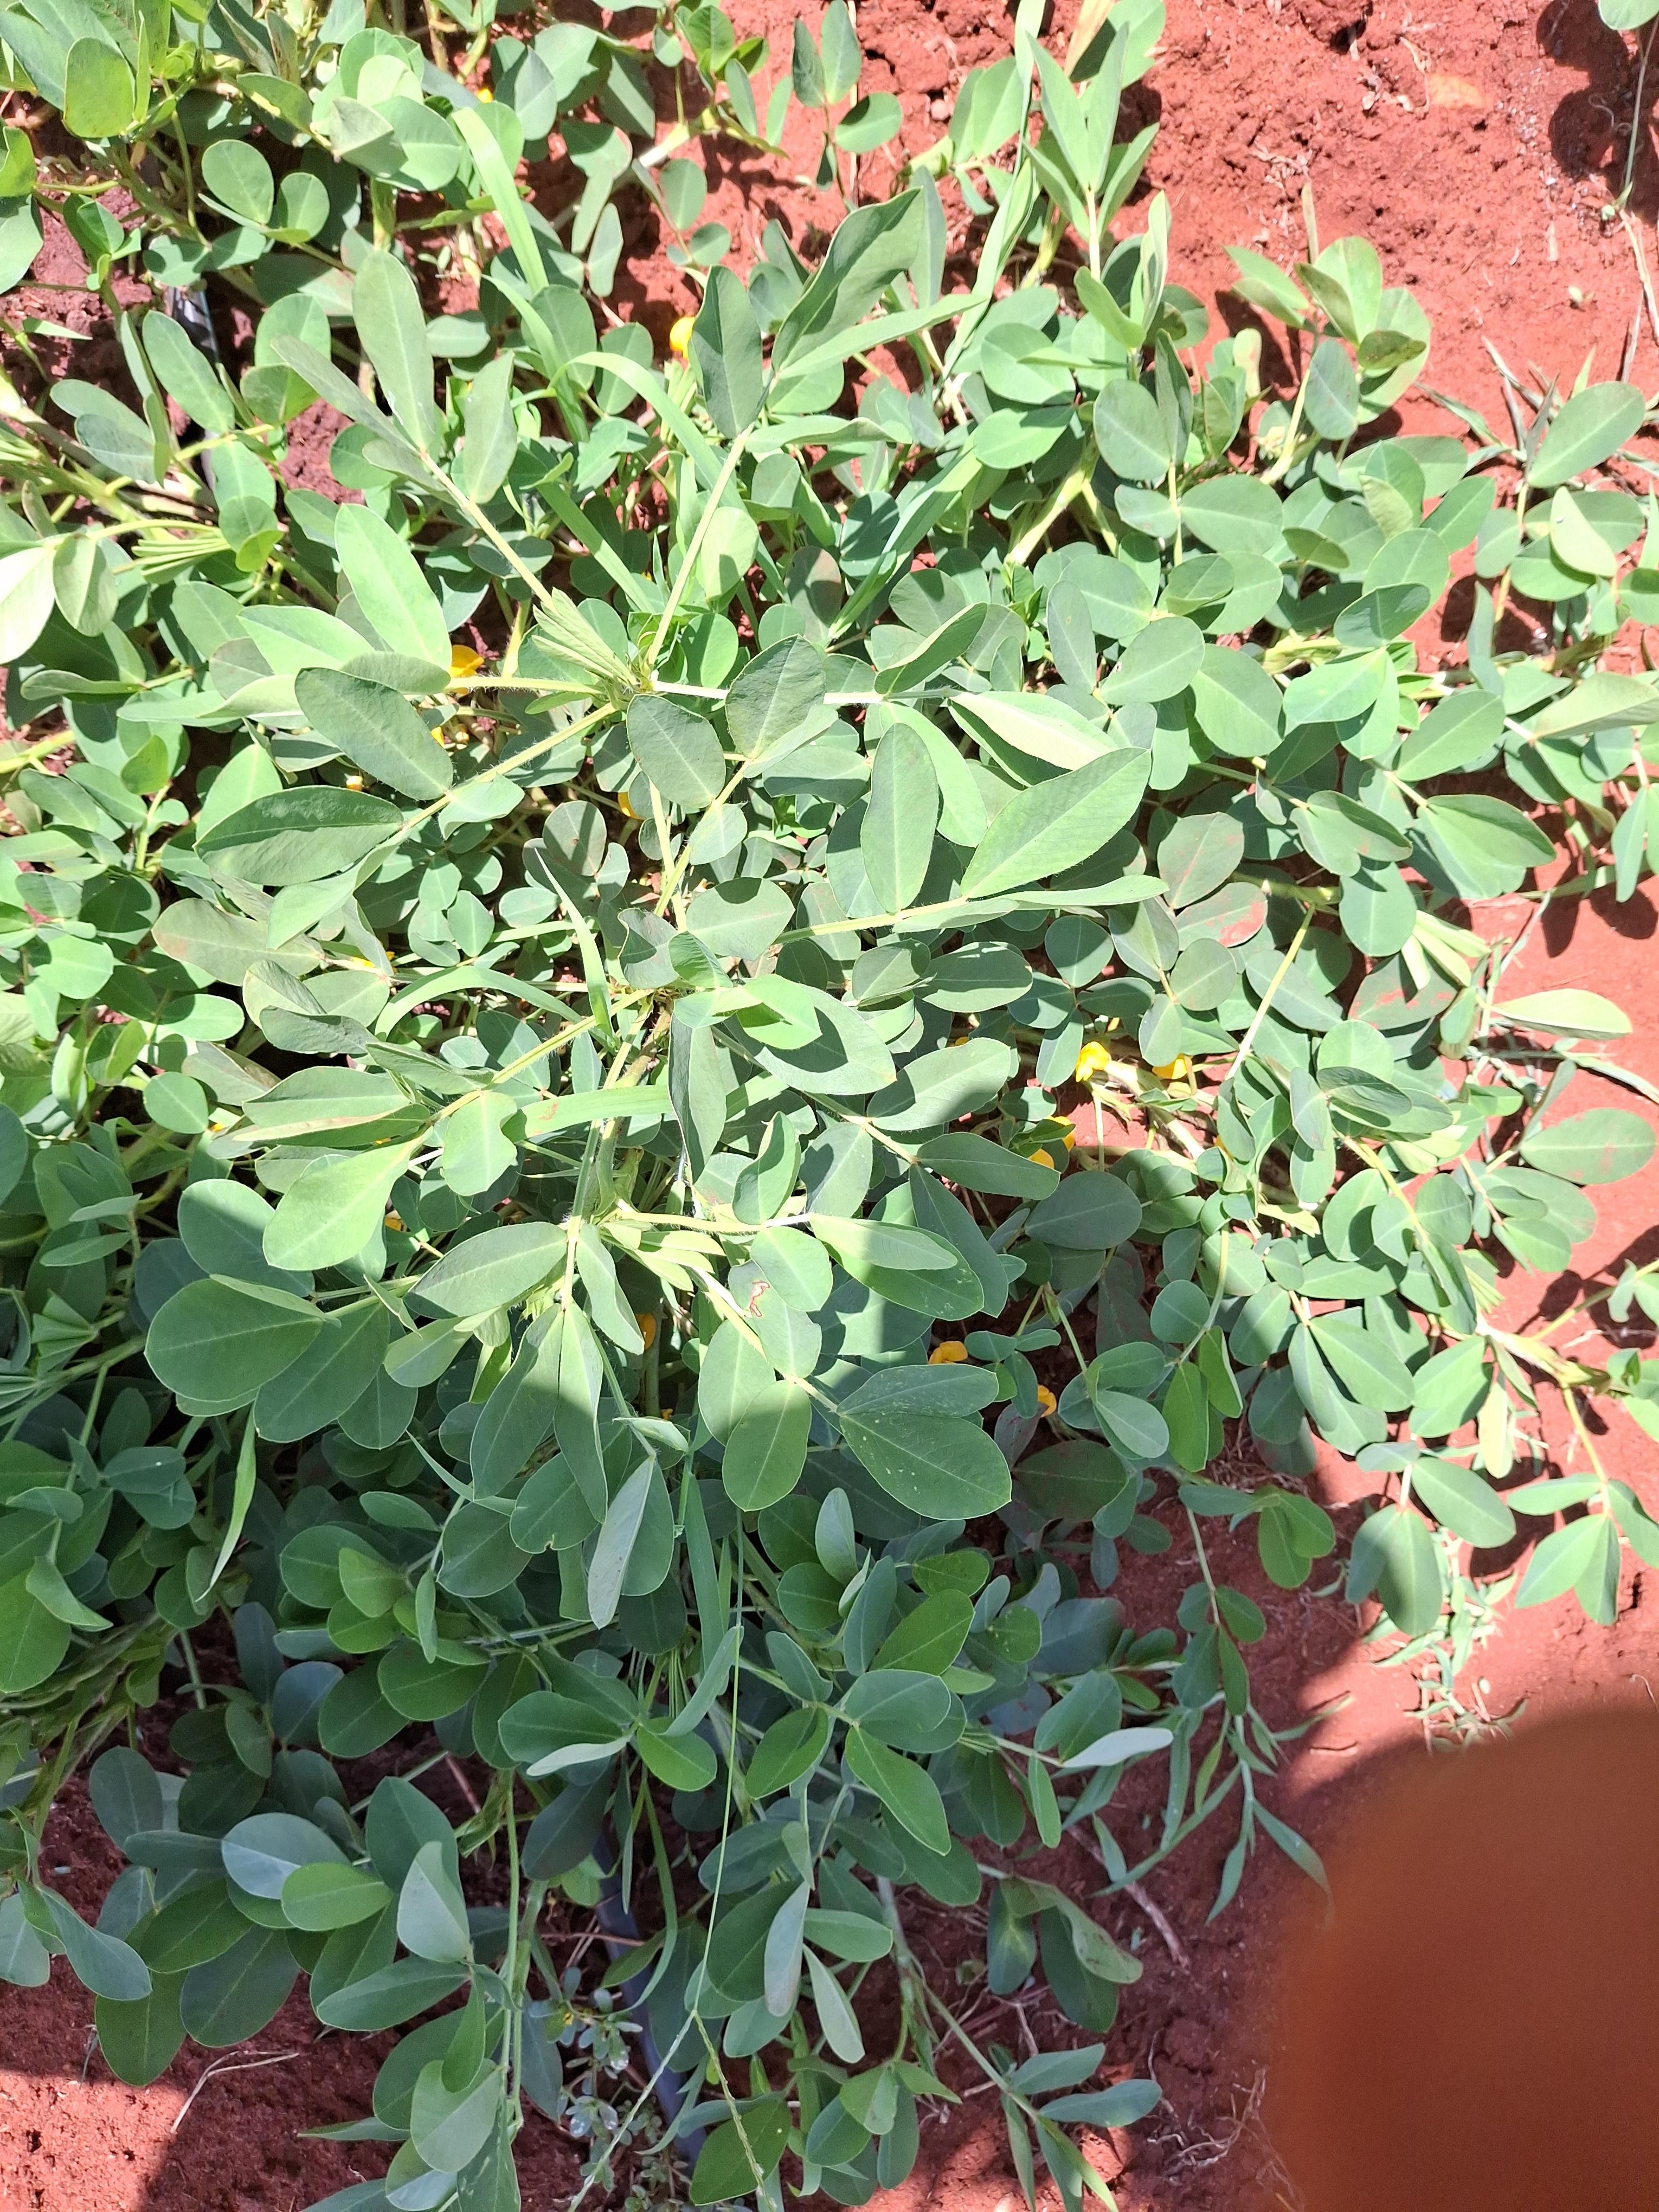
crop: groundnut
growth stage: flowering
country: Kenya
